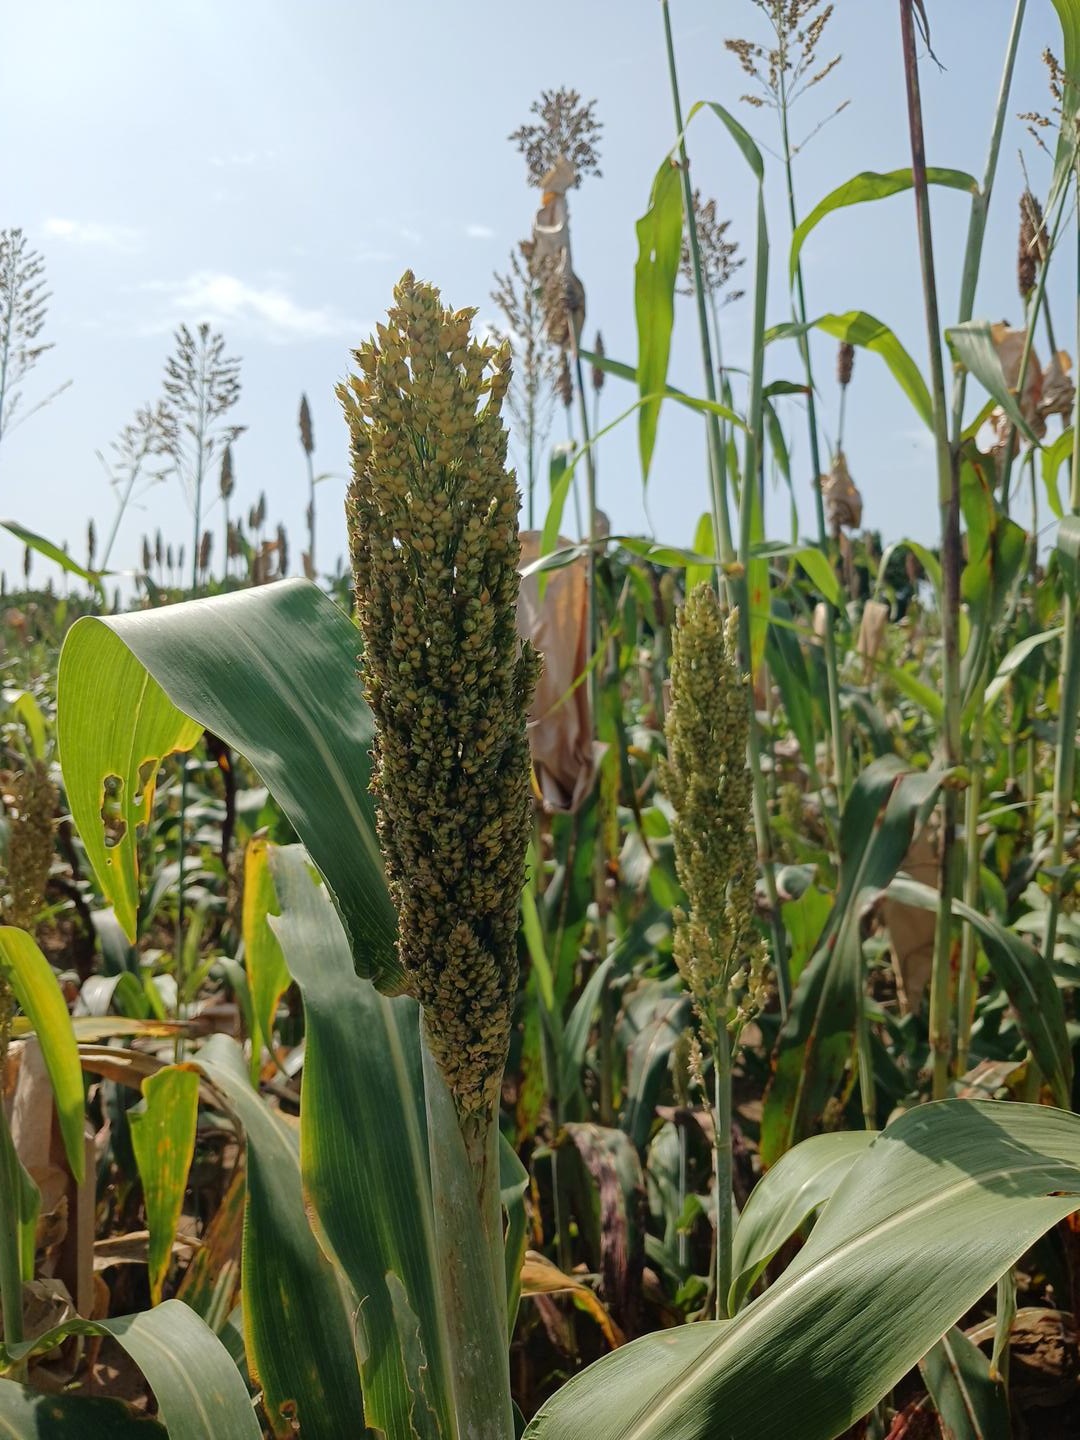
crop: sorghum
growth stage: filling grain
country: Senegal
